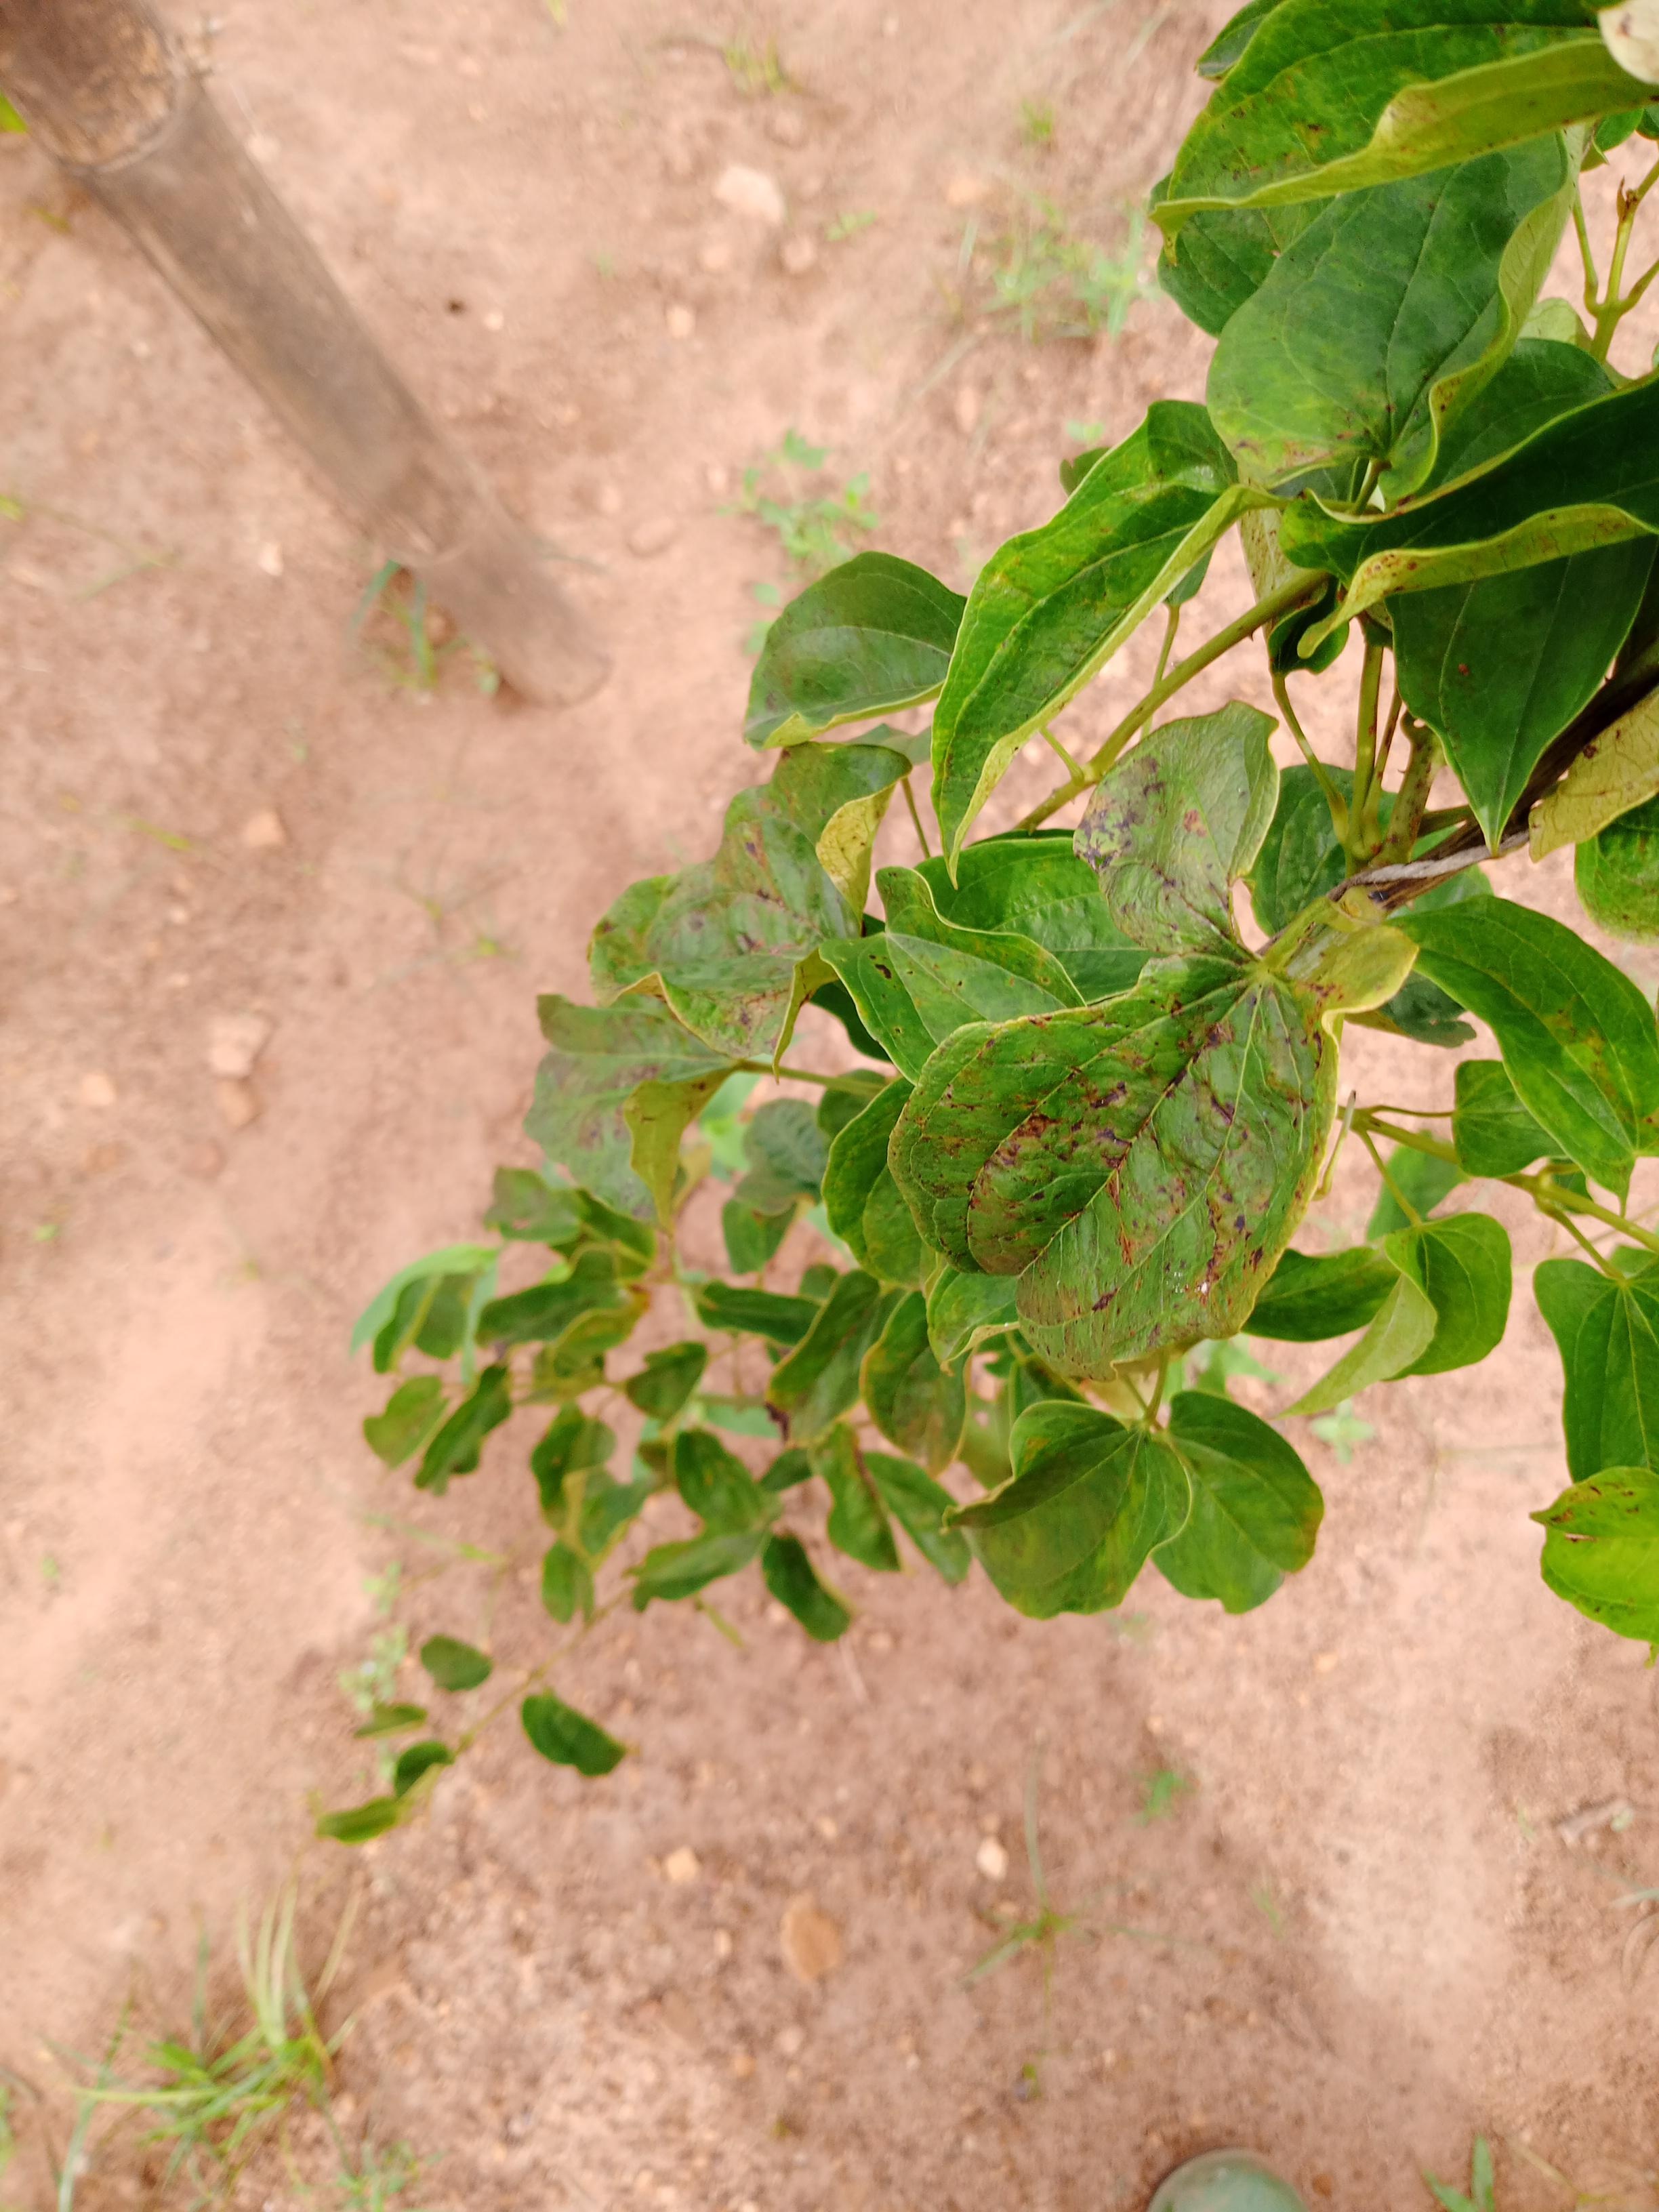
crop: yam
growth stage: vegetative
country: Nigeria
